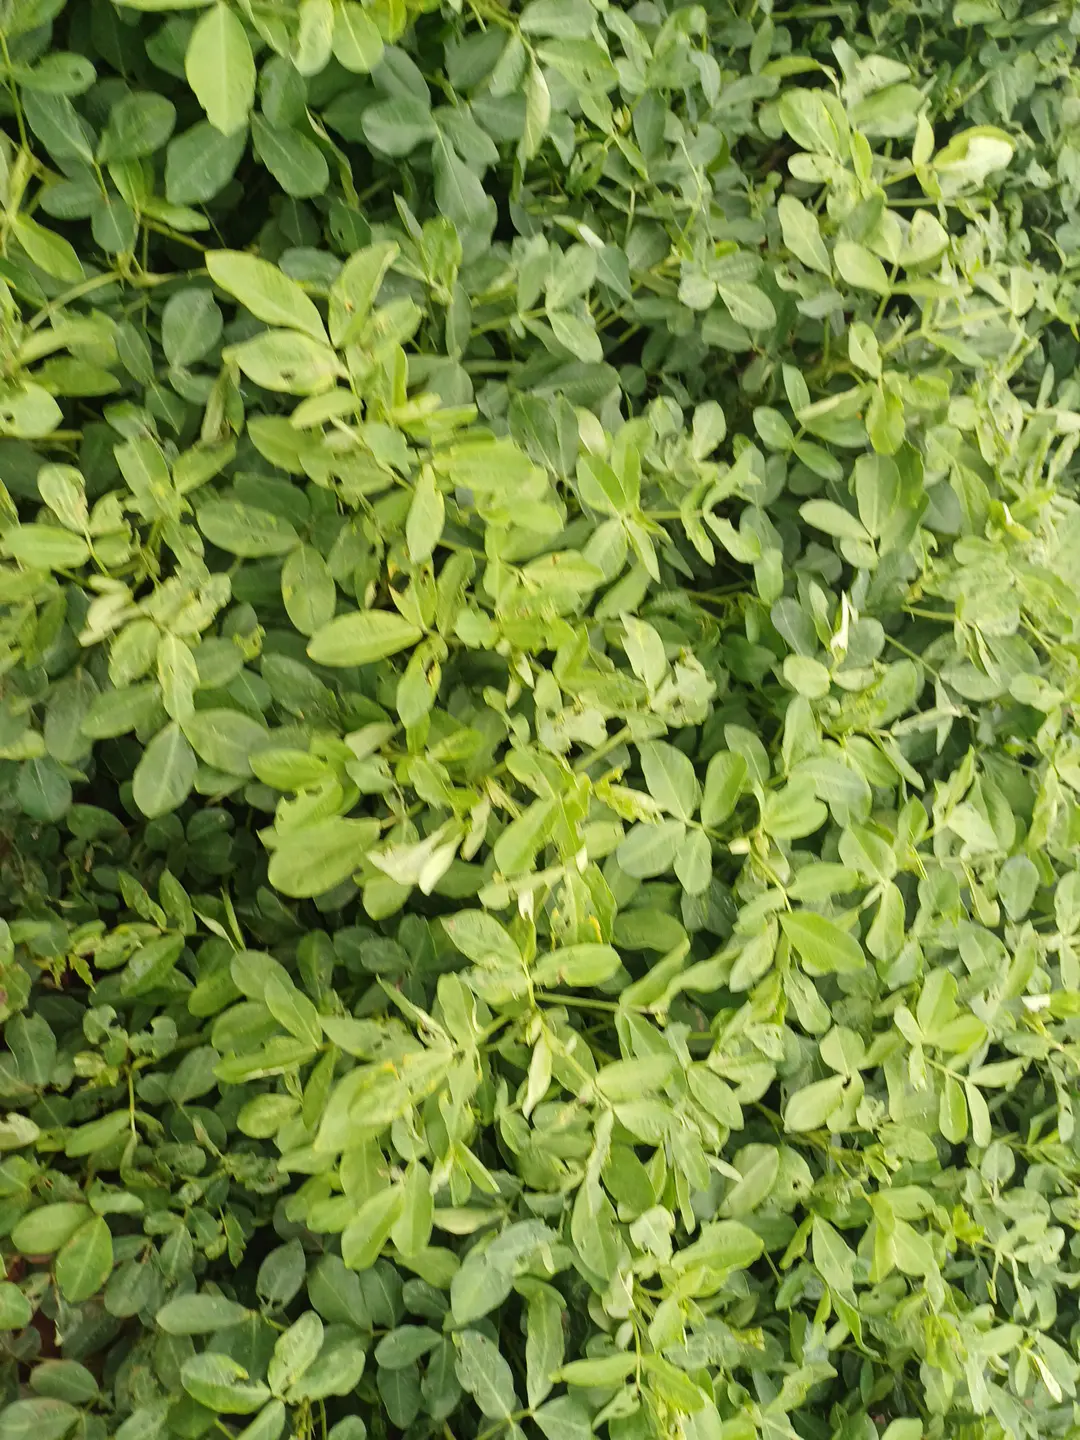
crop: groundnut
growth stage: pegging
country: Kenya
